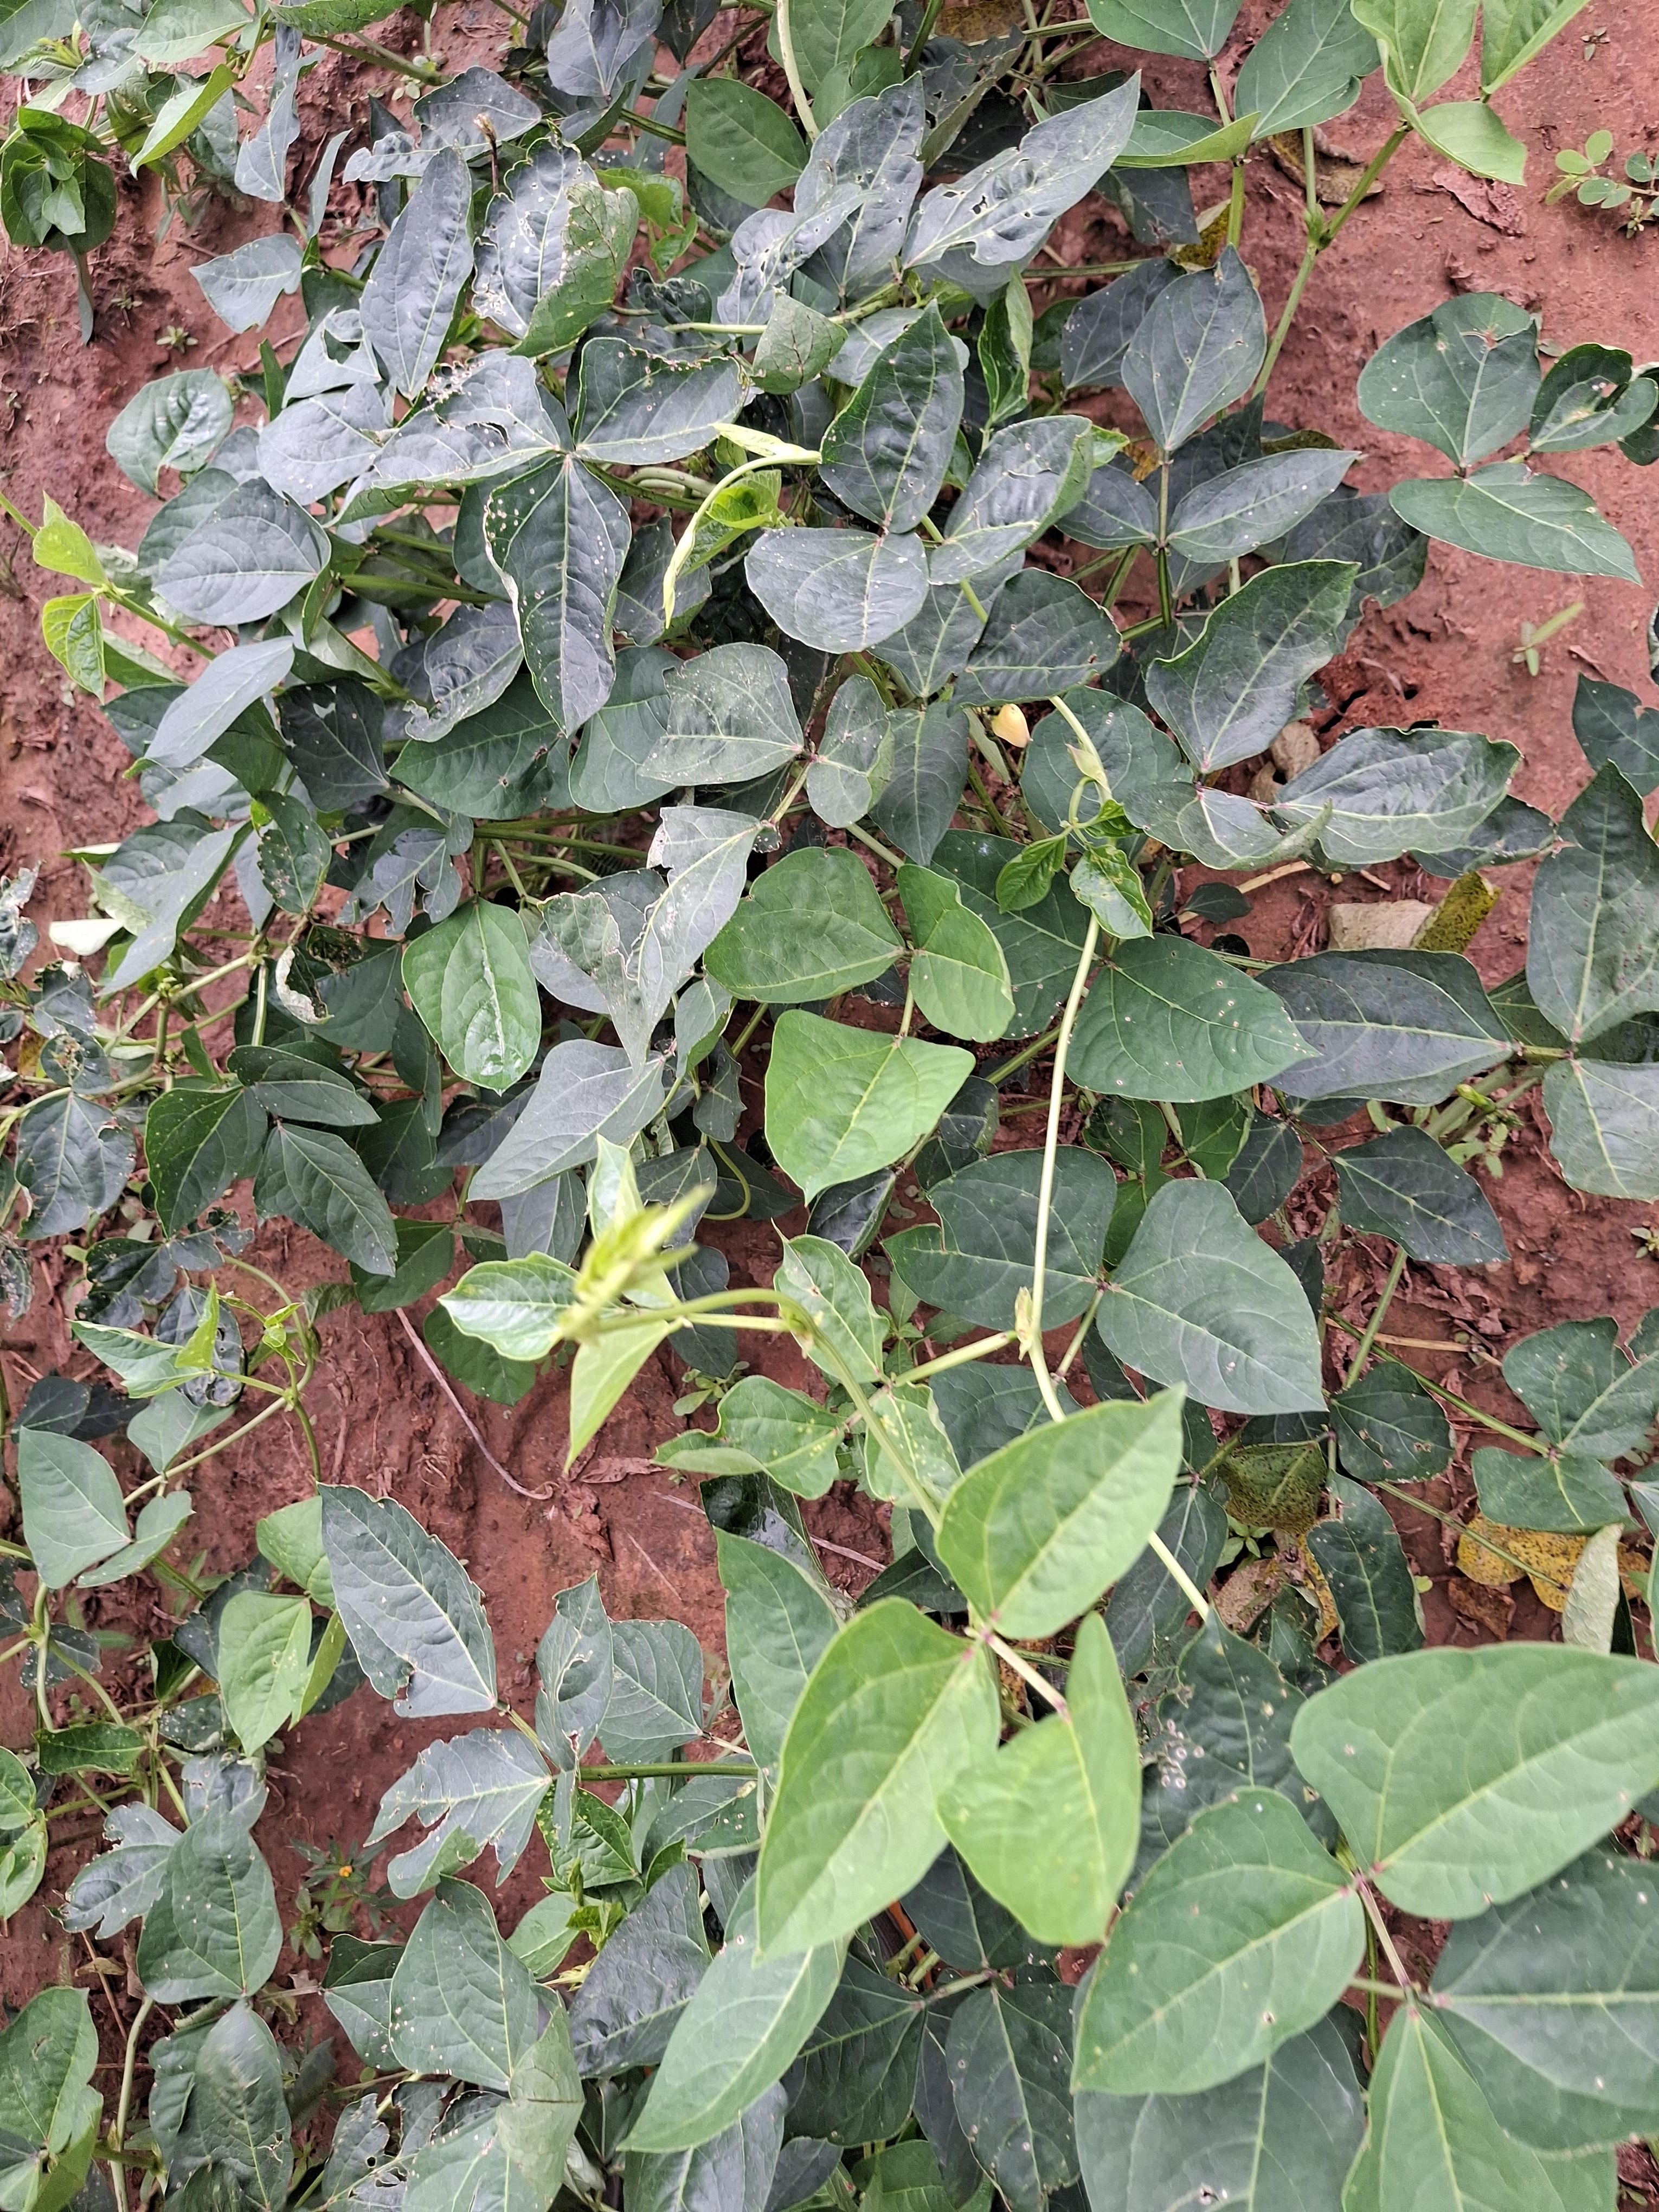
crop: cowpea
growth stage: flowering
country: Nigeria
